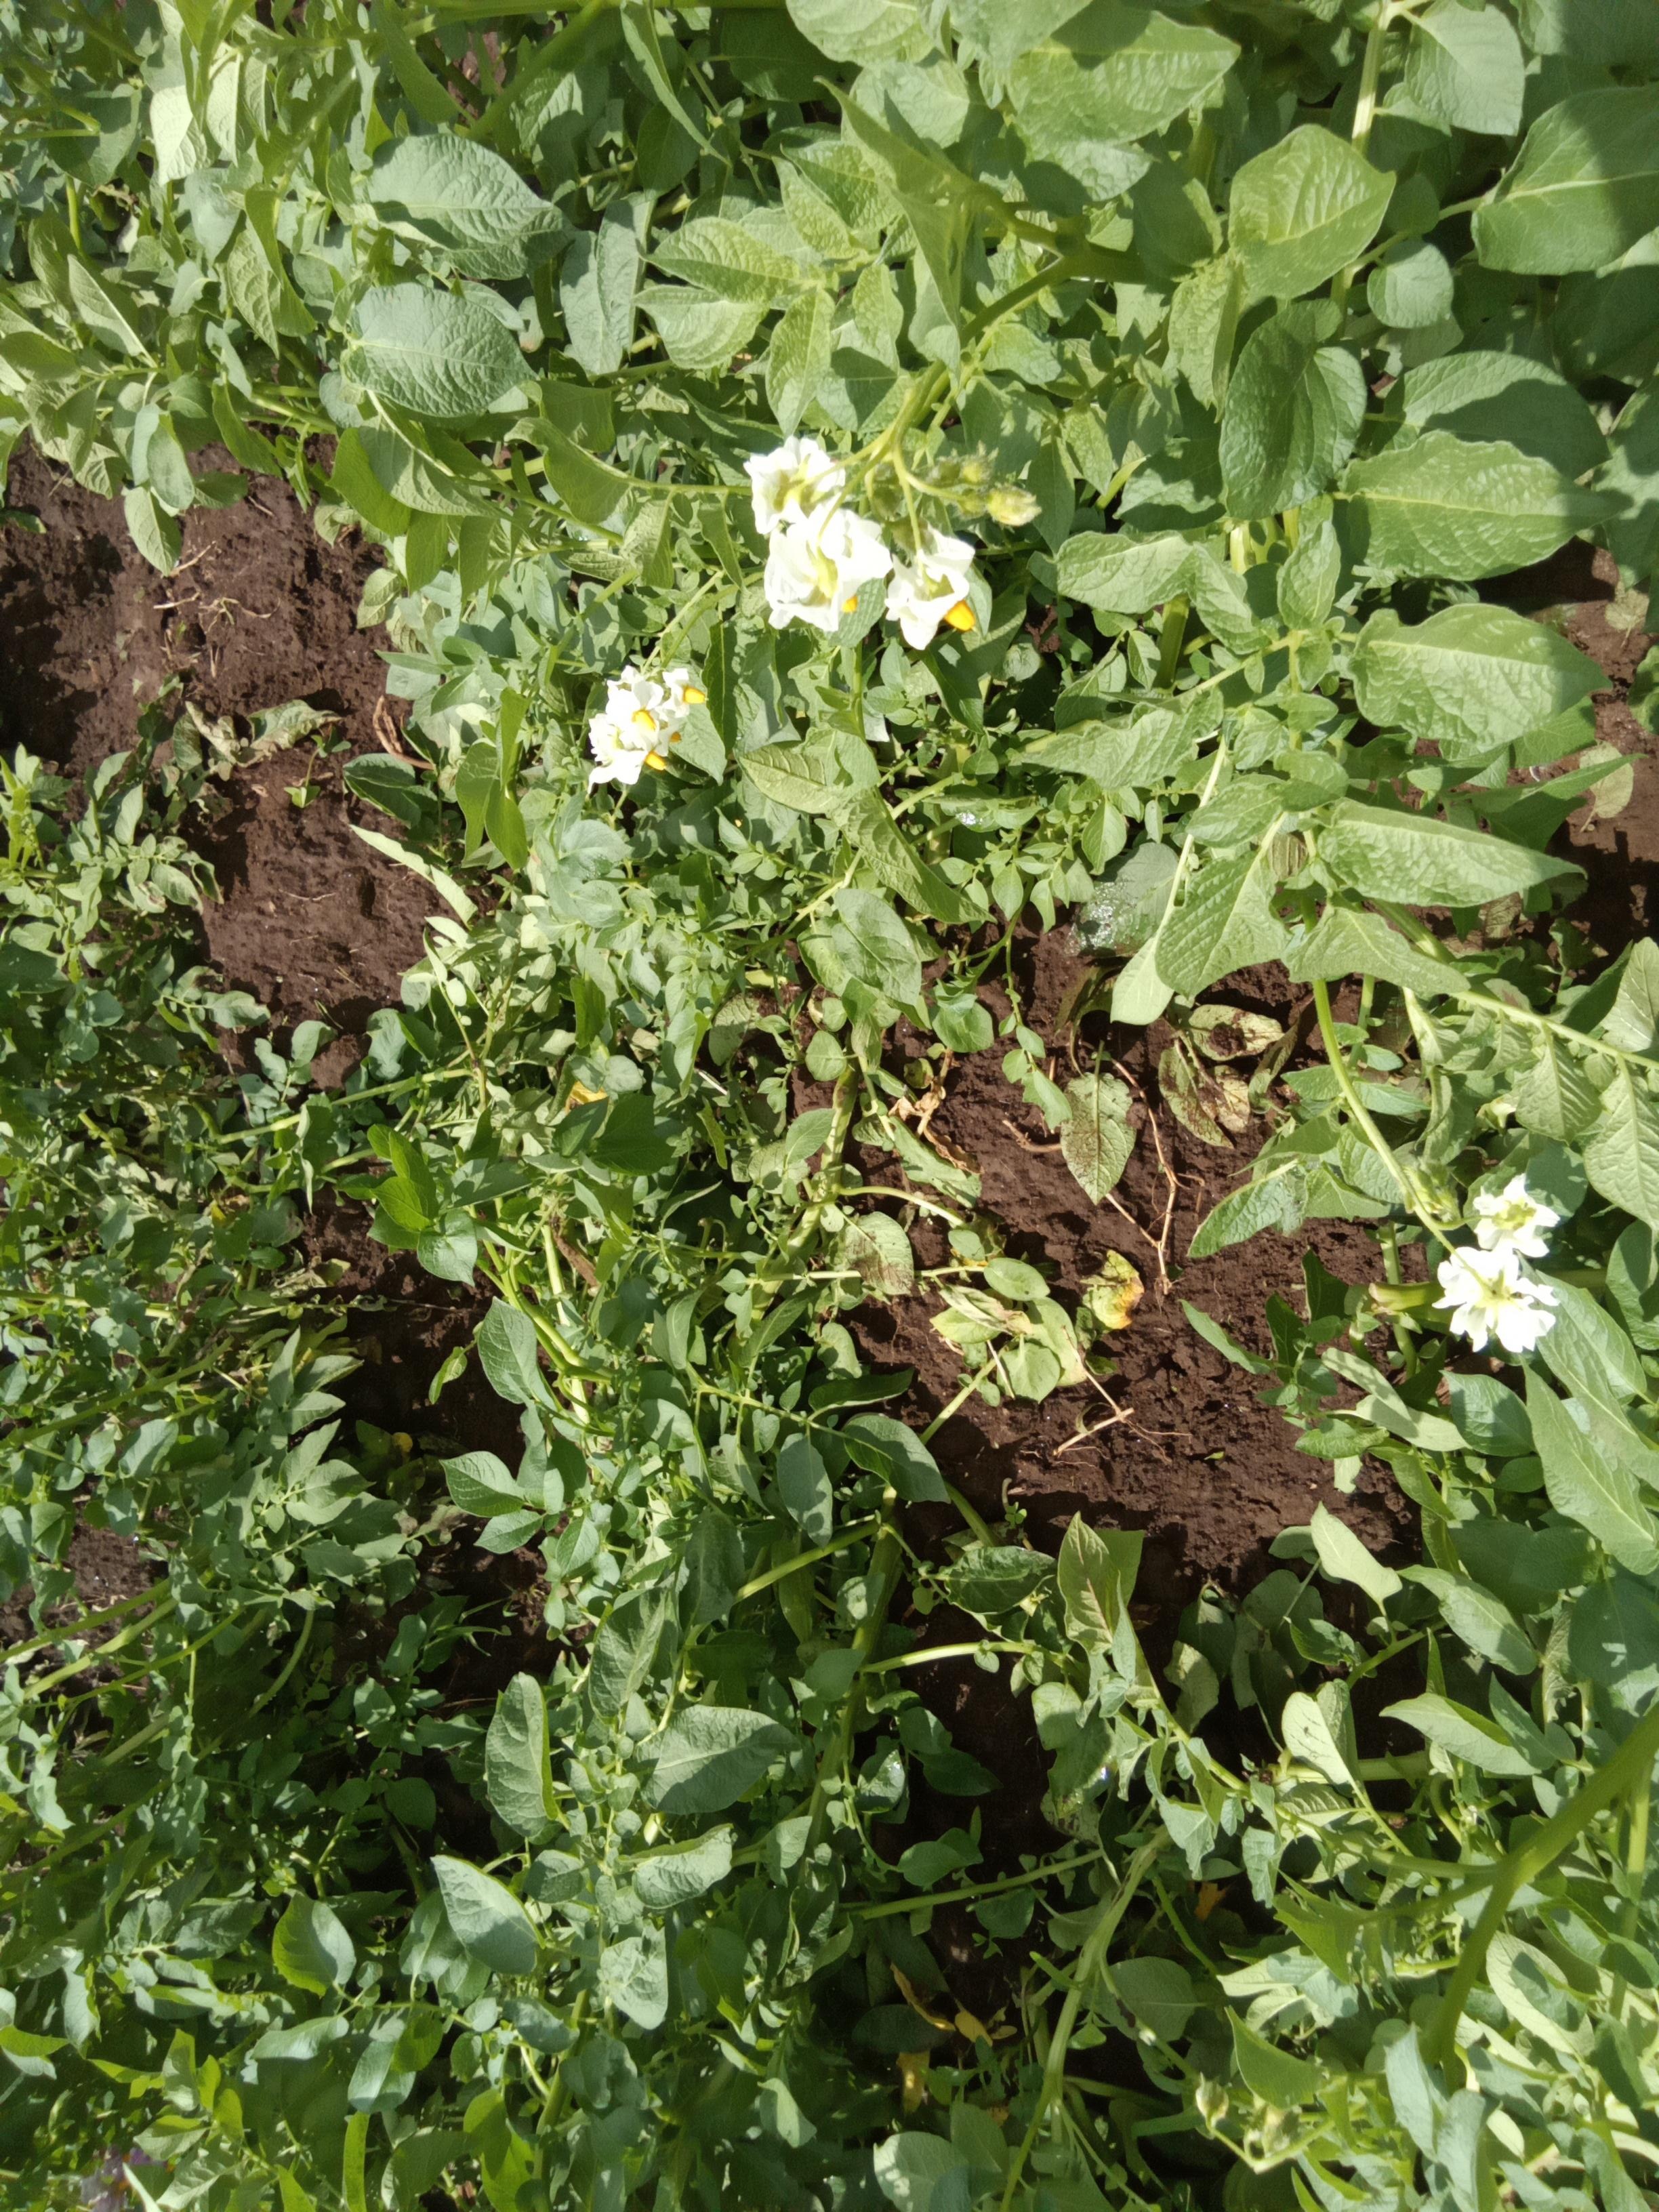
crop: potato
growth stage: flowering
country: Kenya
